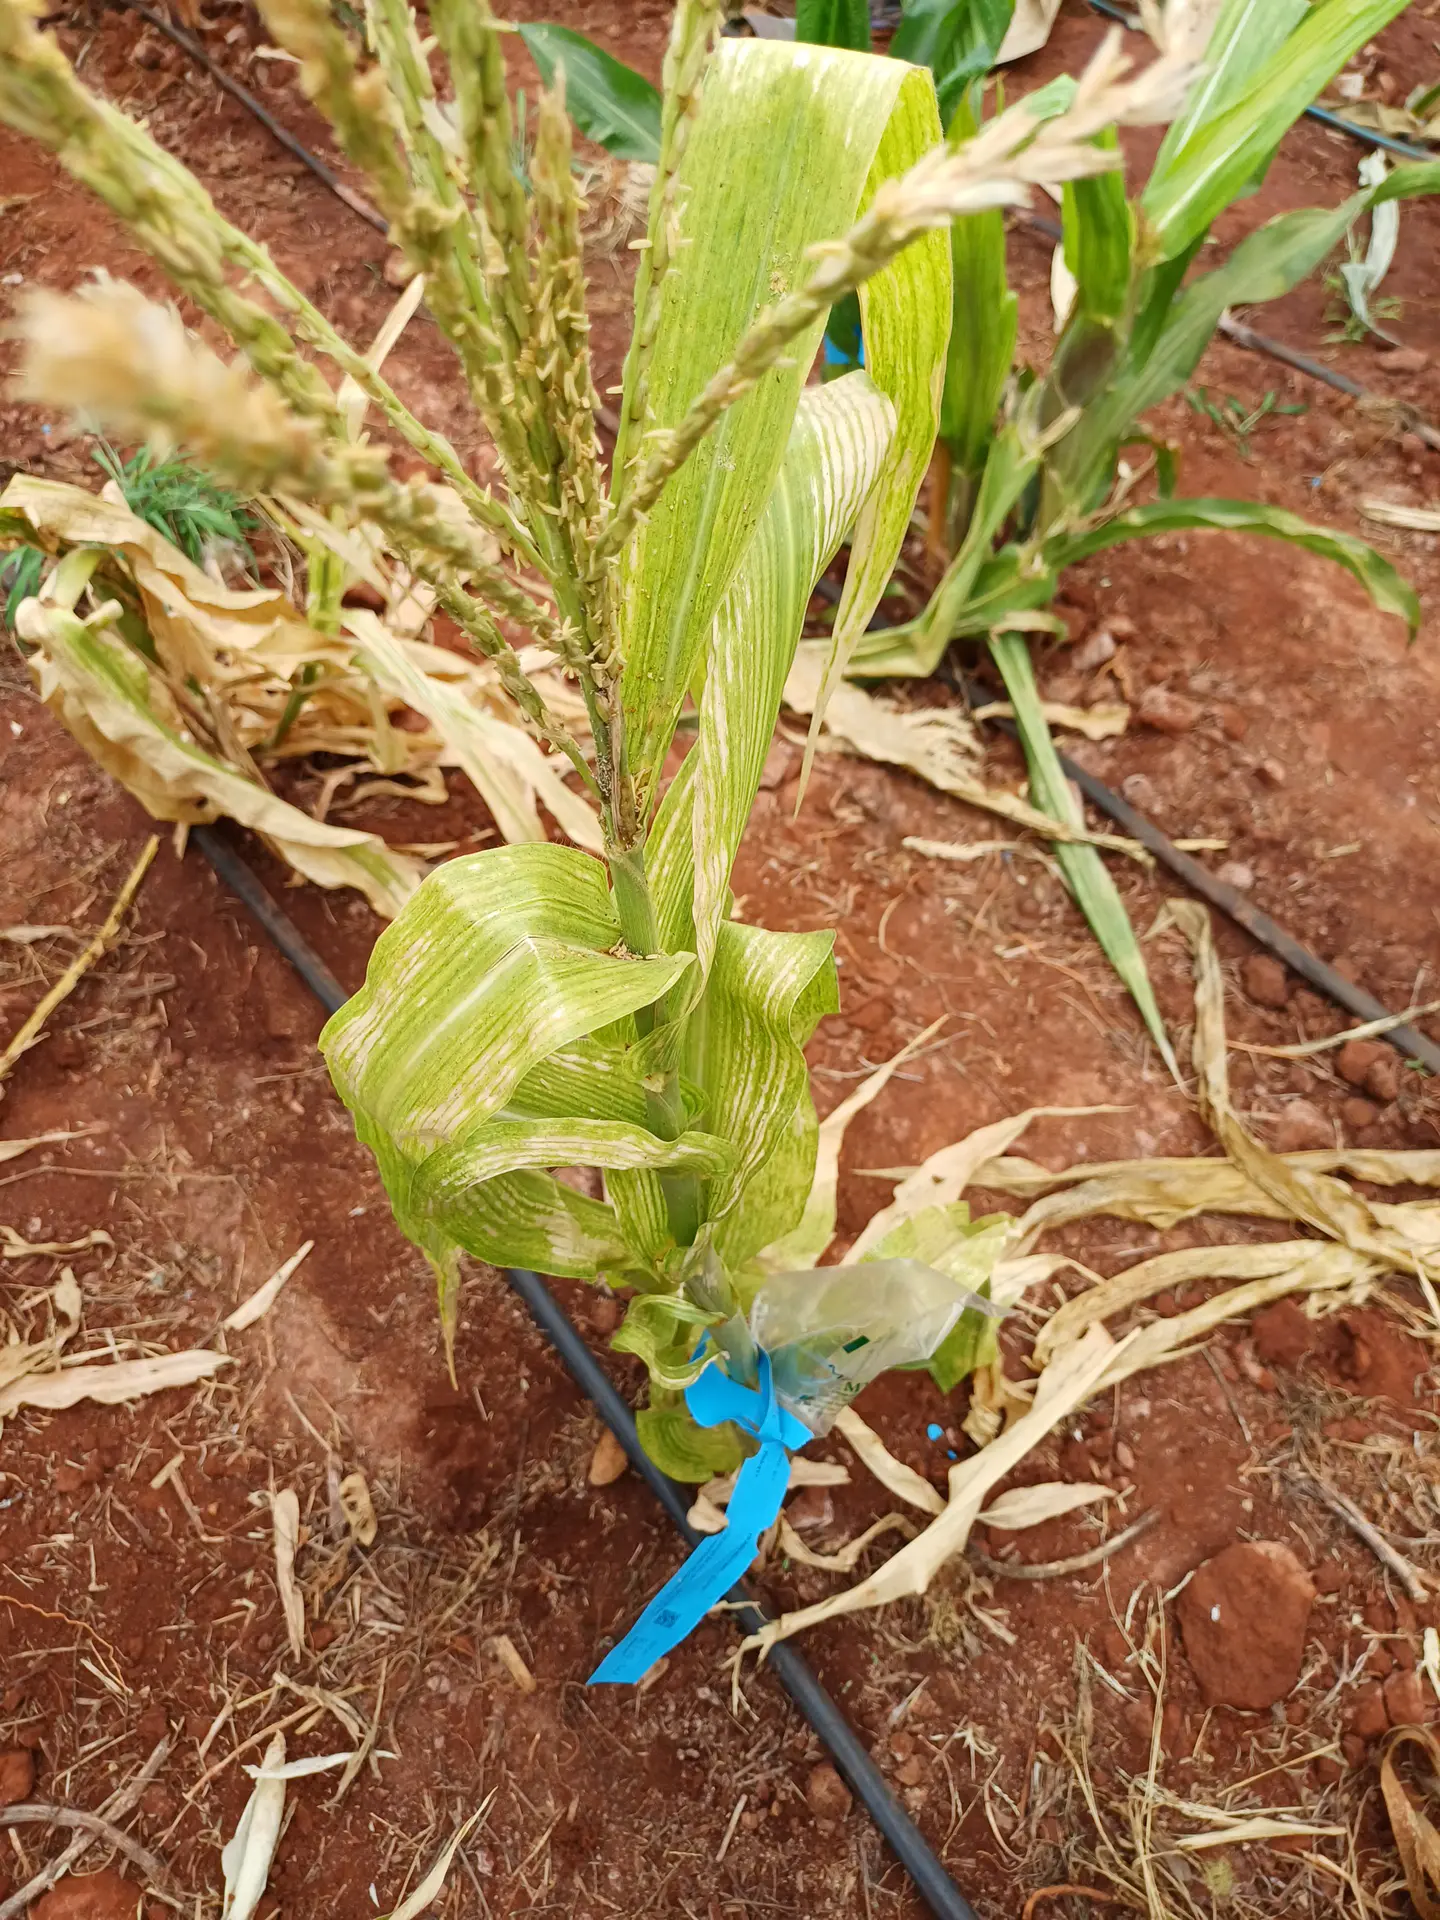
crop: maize
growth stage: flowering
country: Kenya
